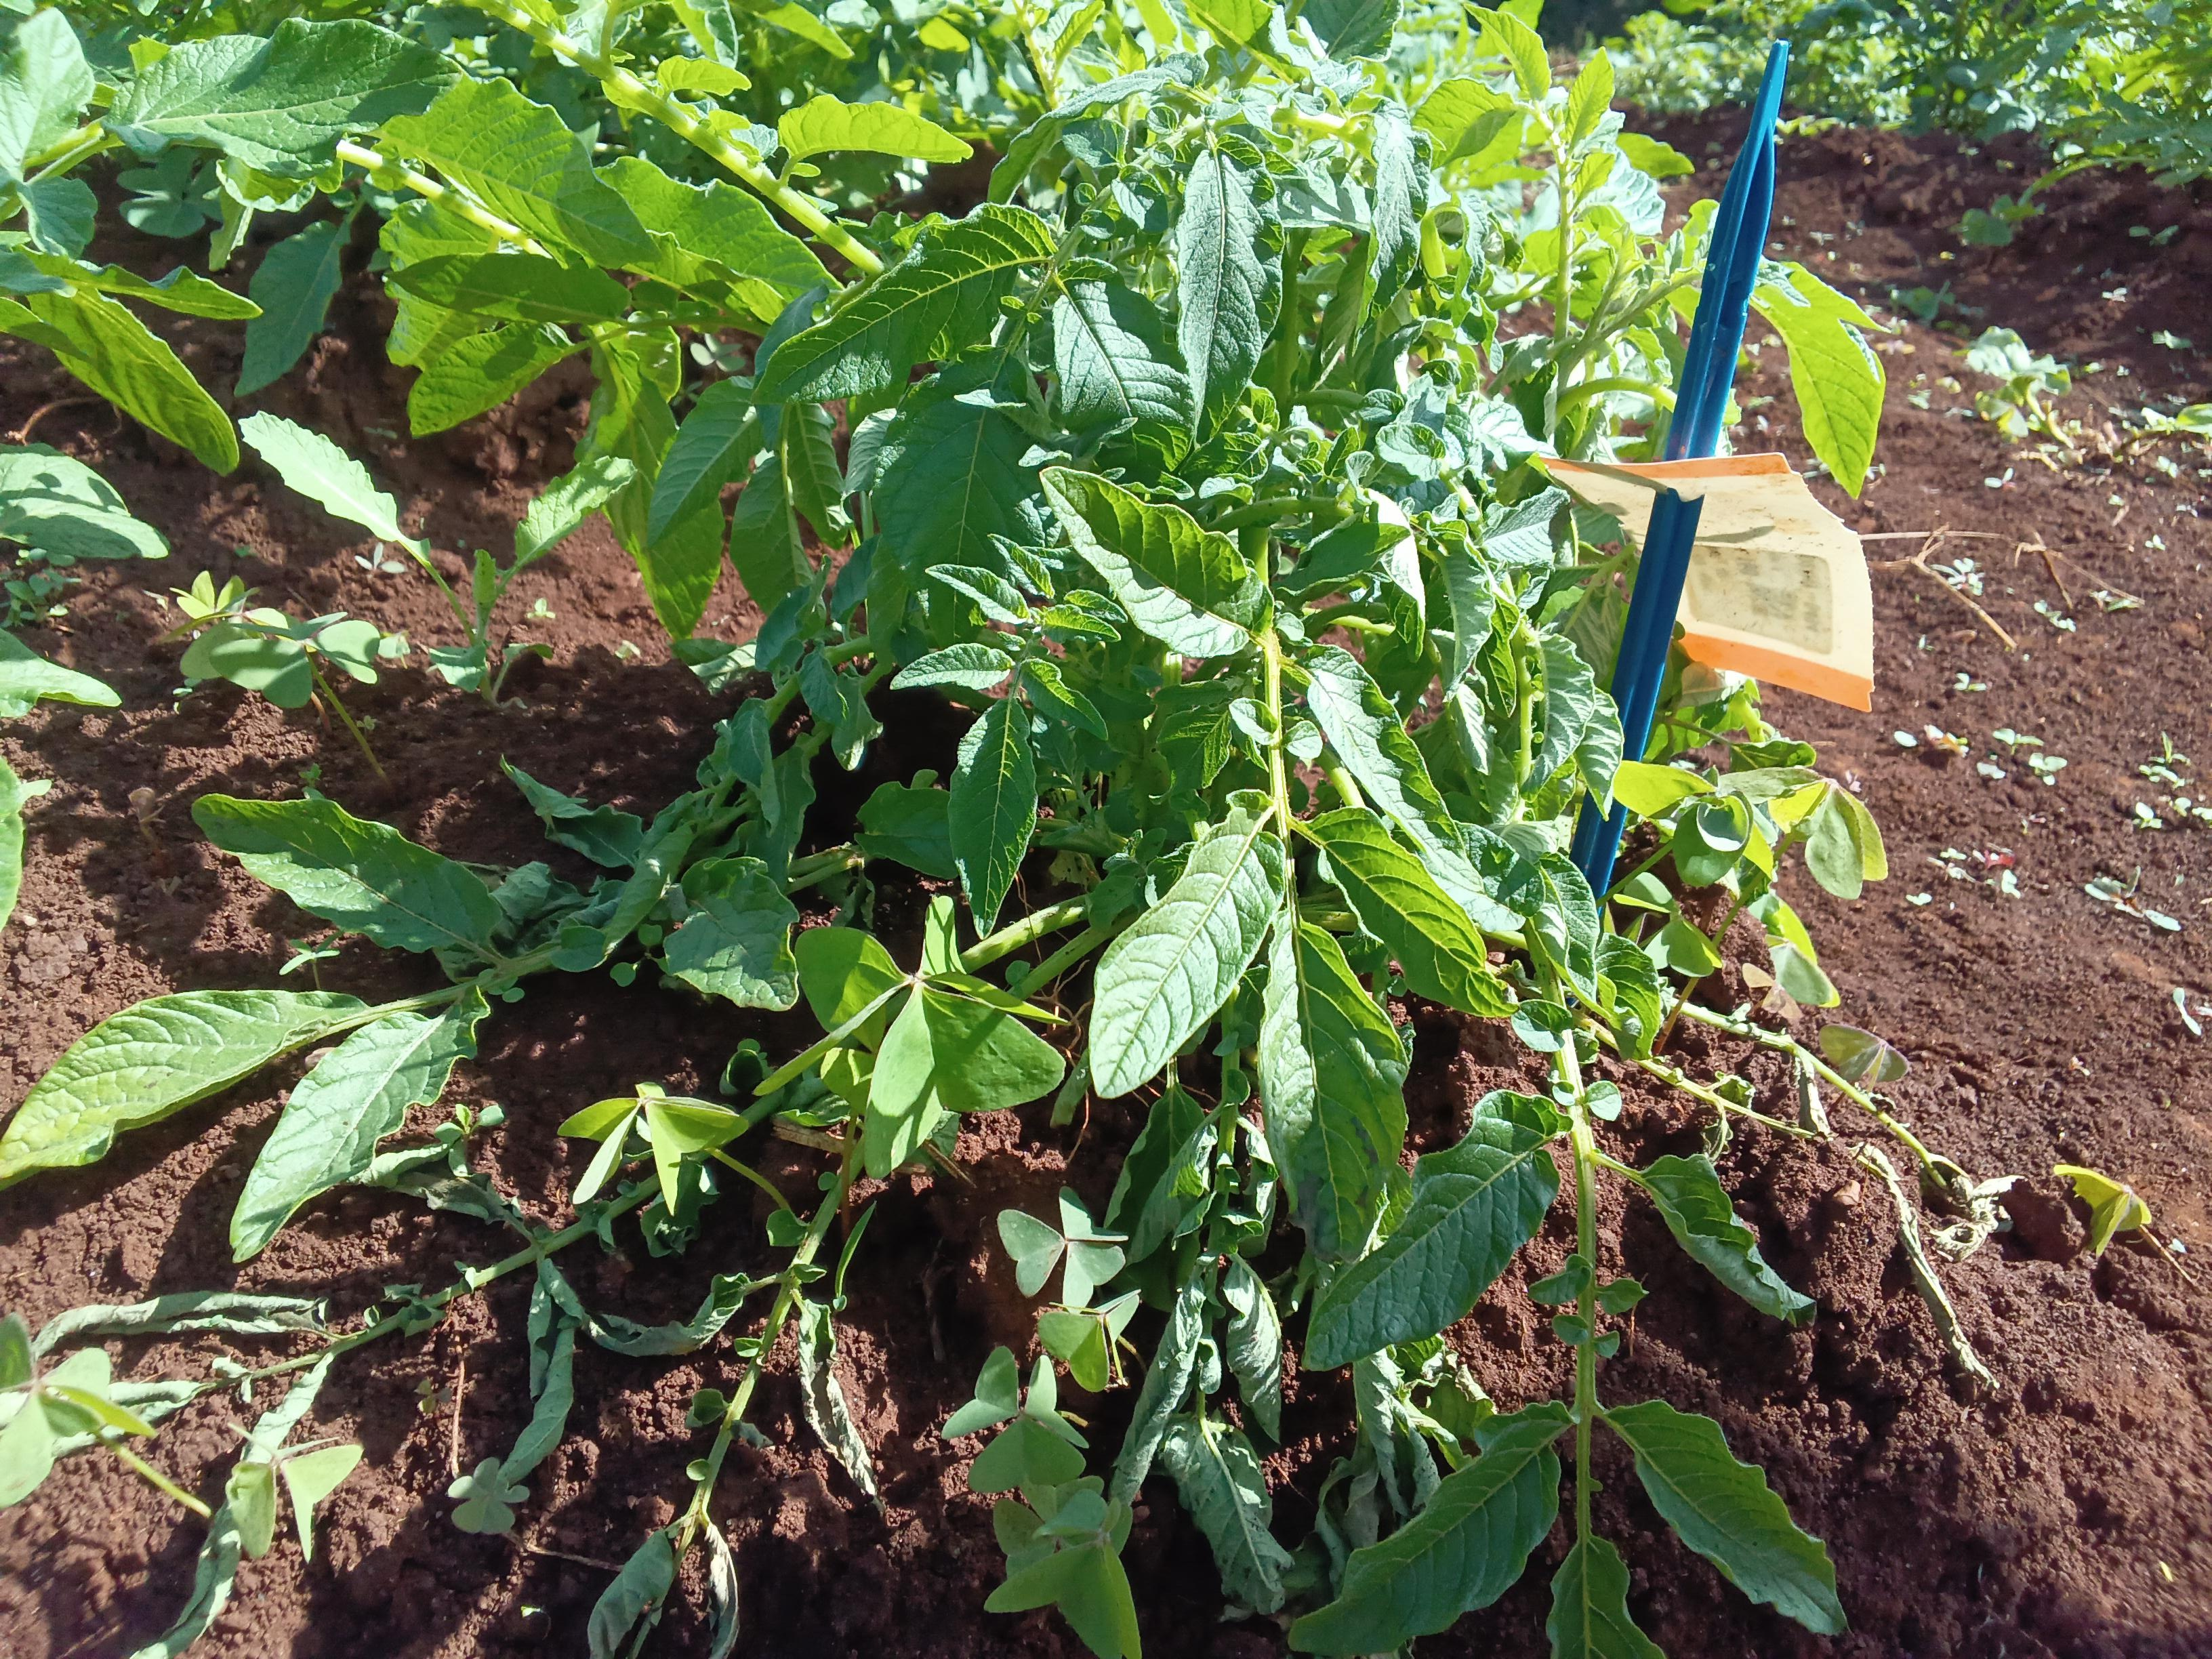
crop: potato
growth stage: vegetative
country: Kenya
